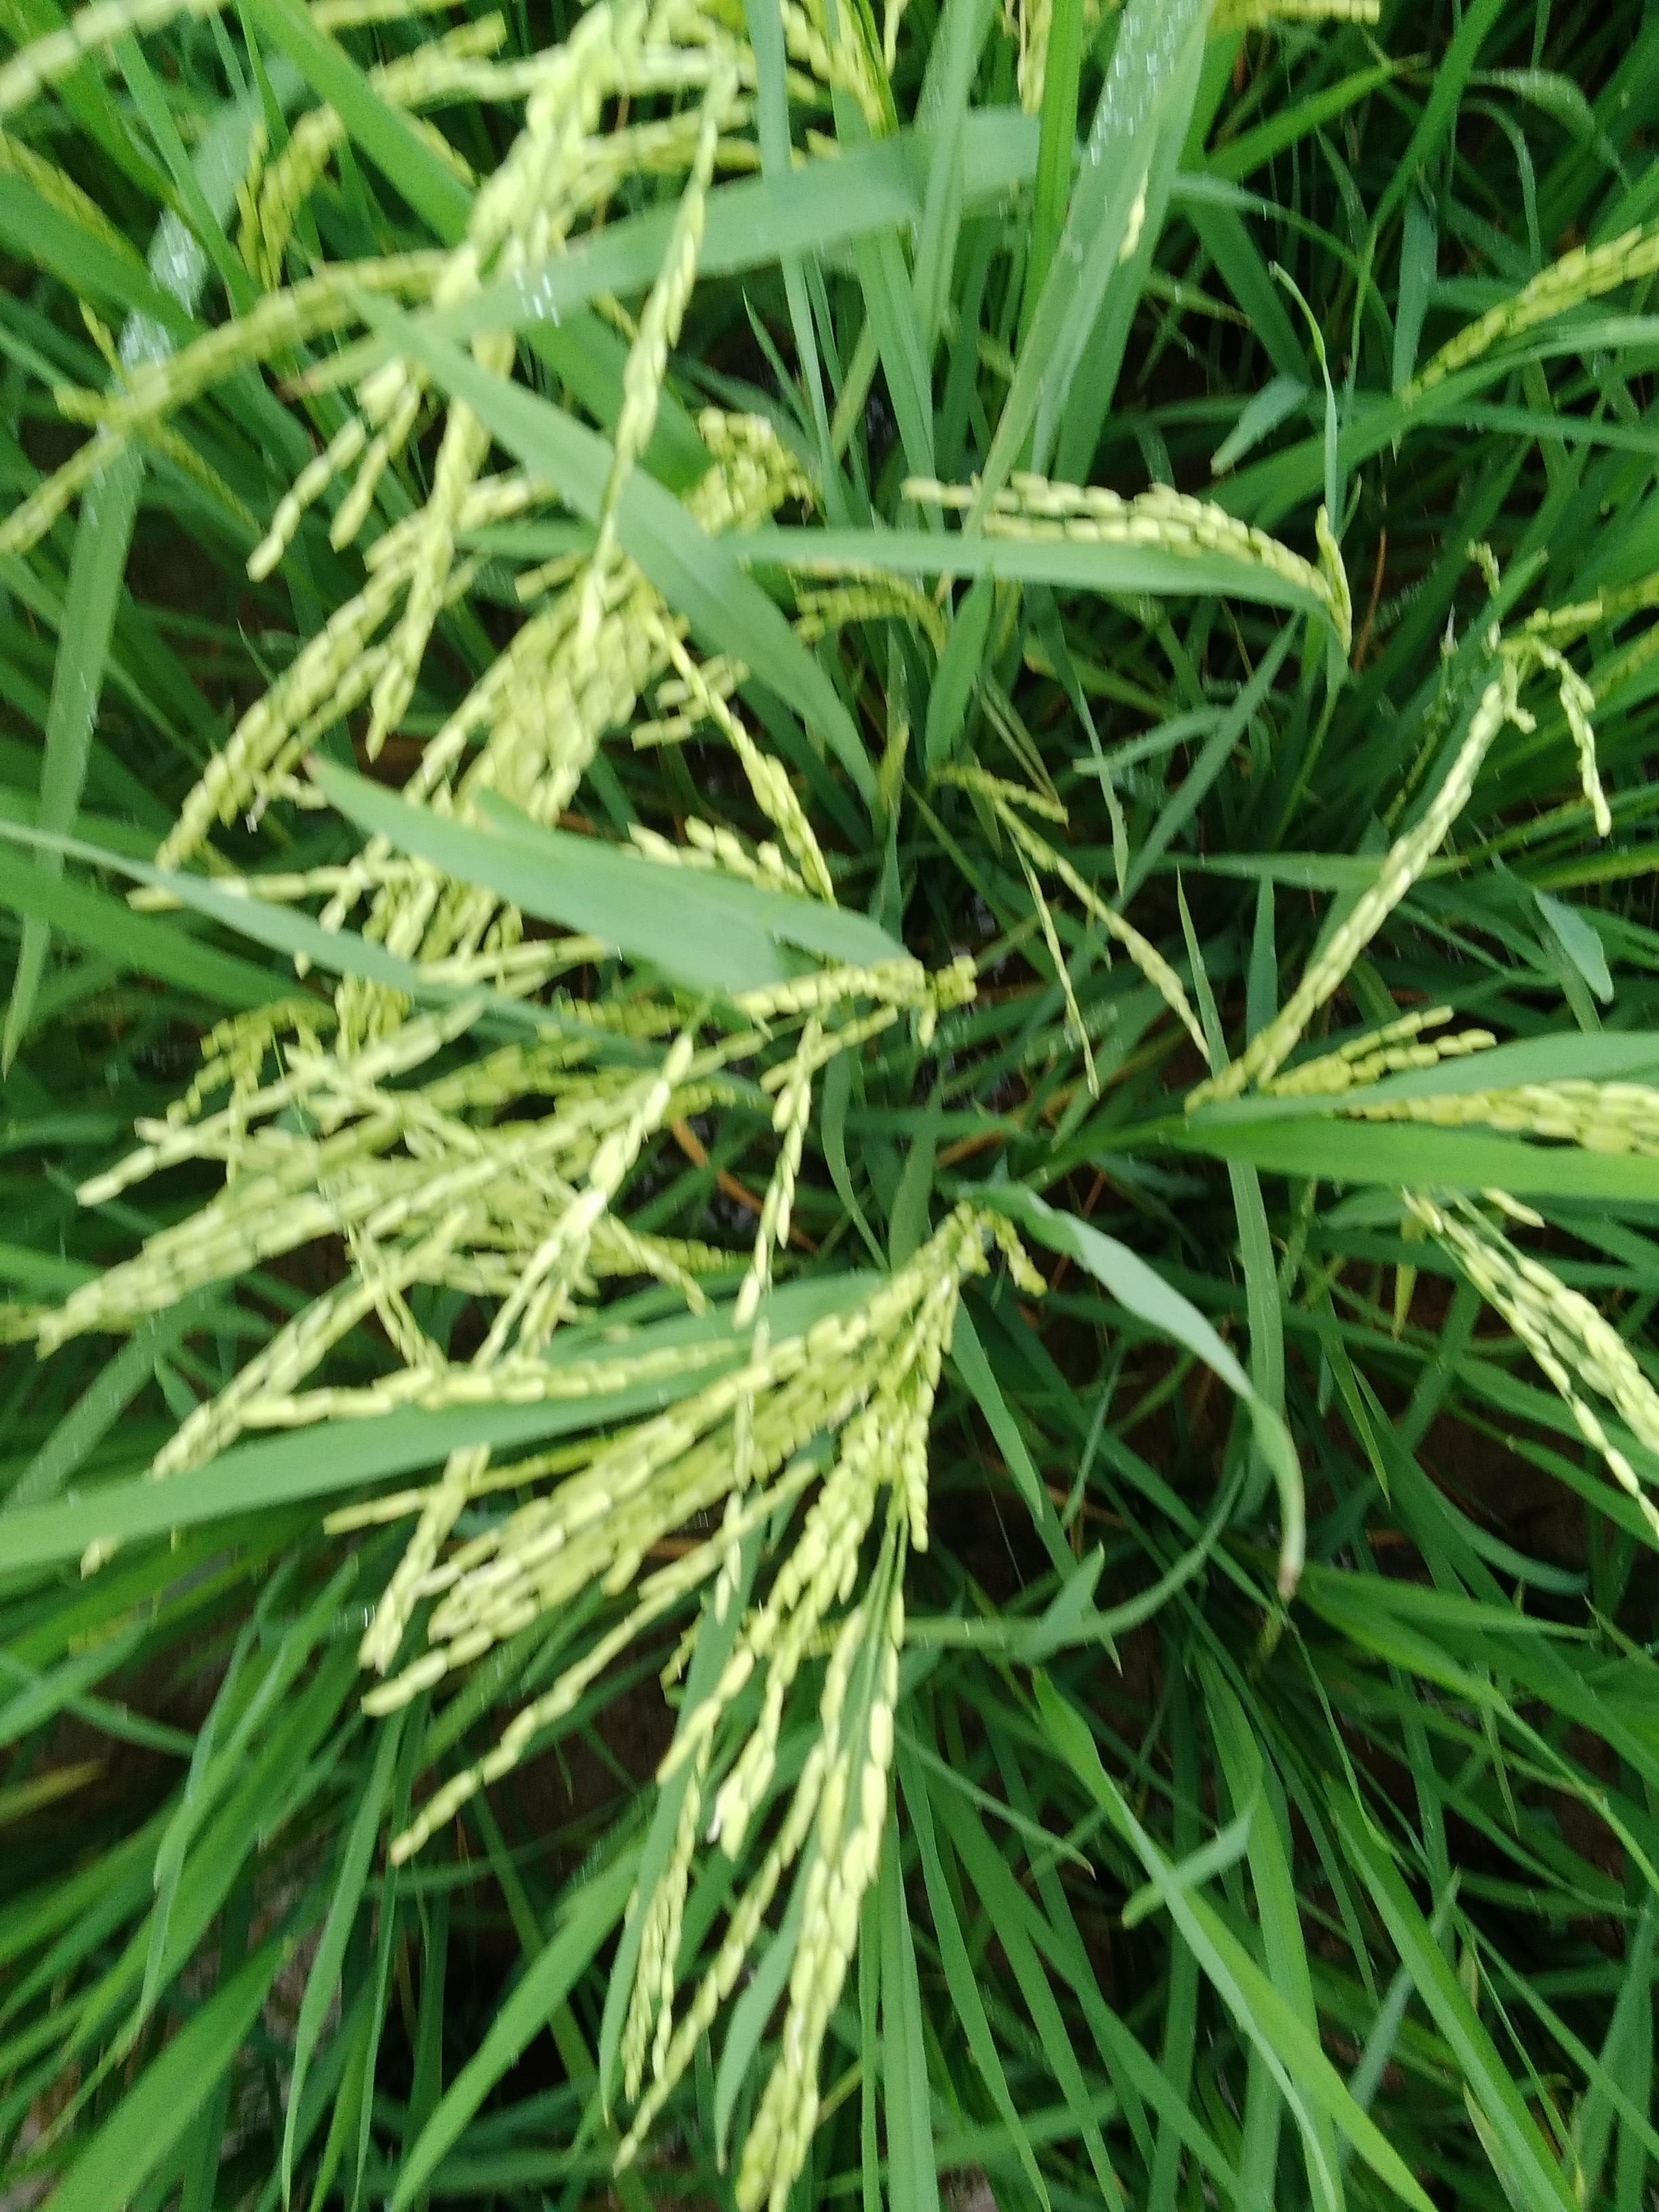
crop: rice
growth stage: flowering
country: Nigeria
